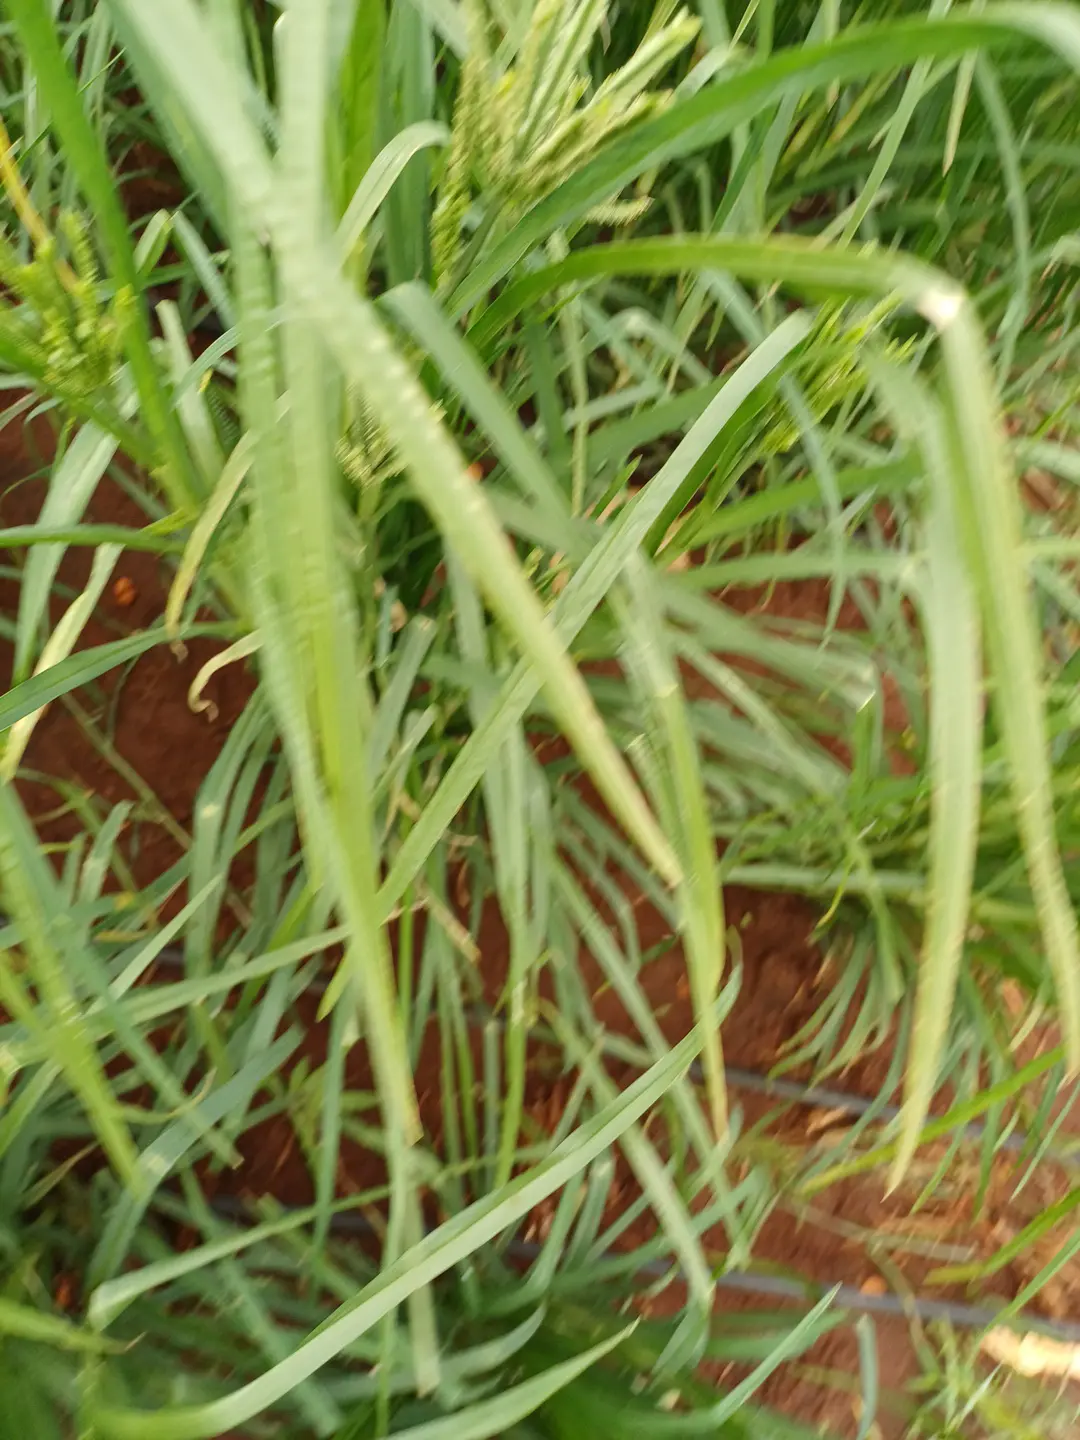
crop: finger millet
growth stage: heading tuber
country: Kenya
